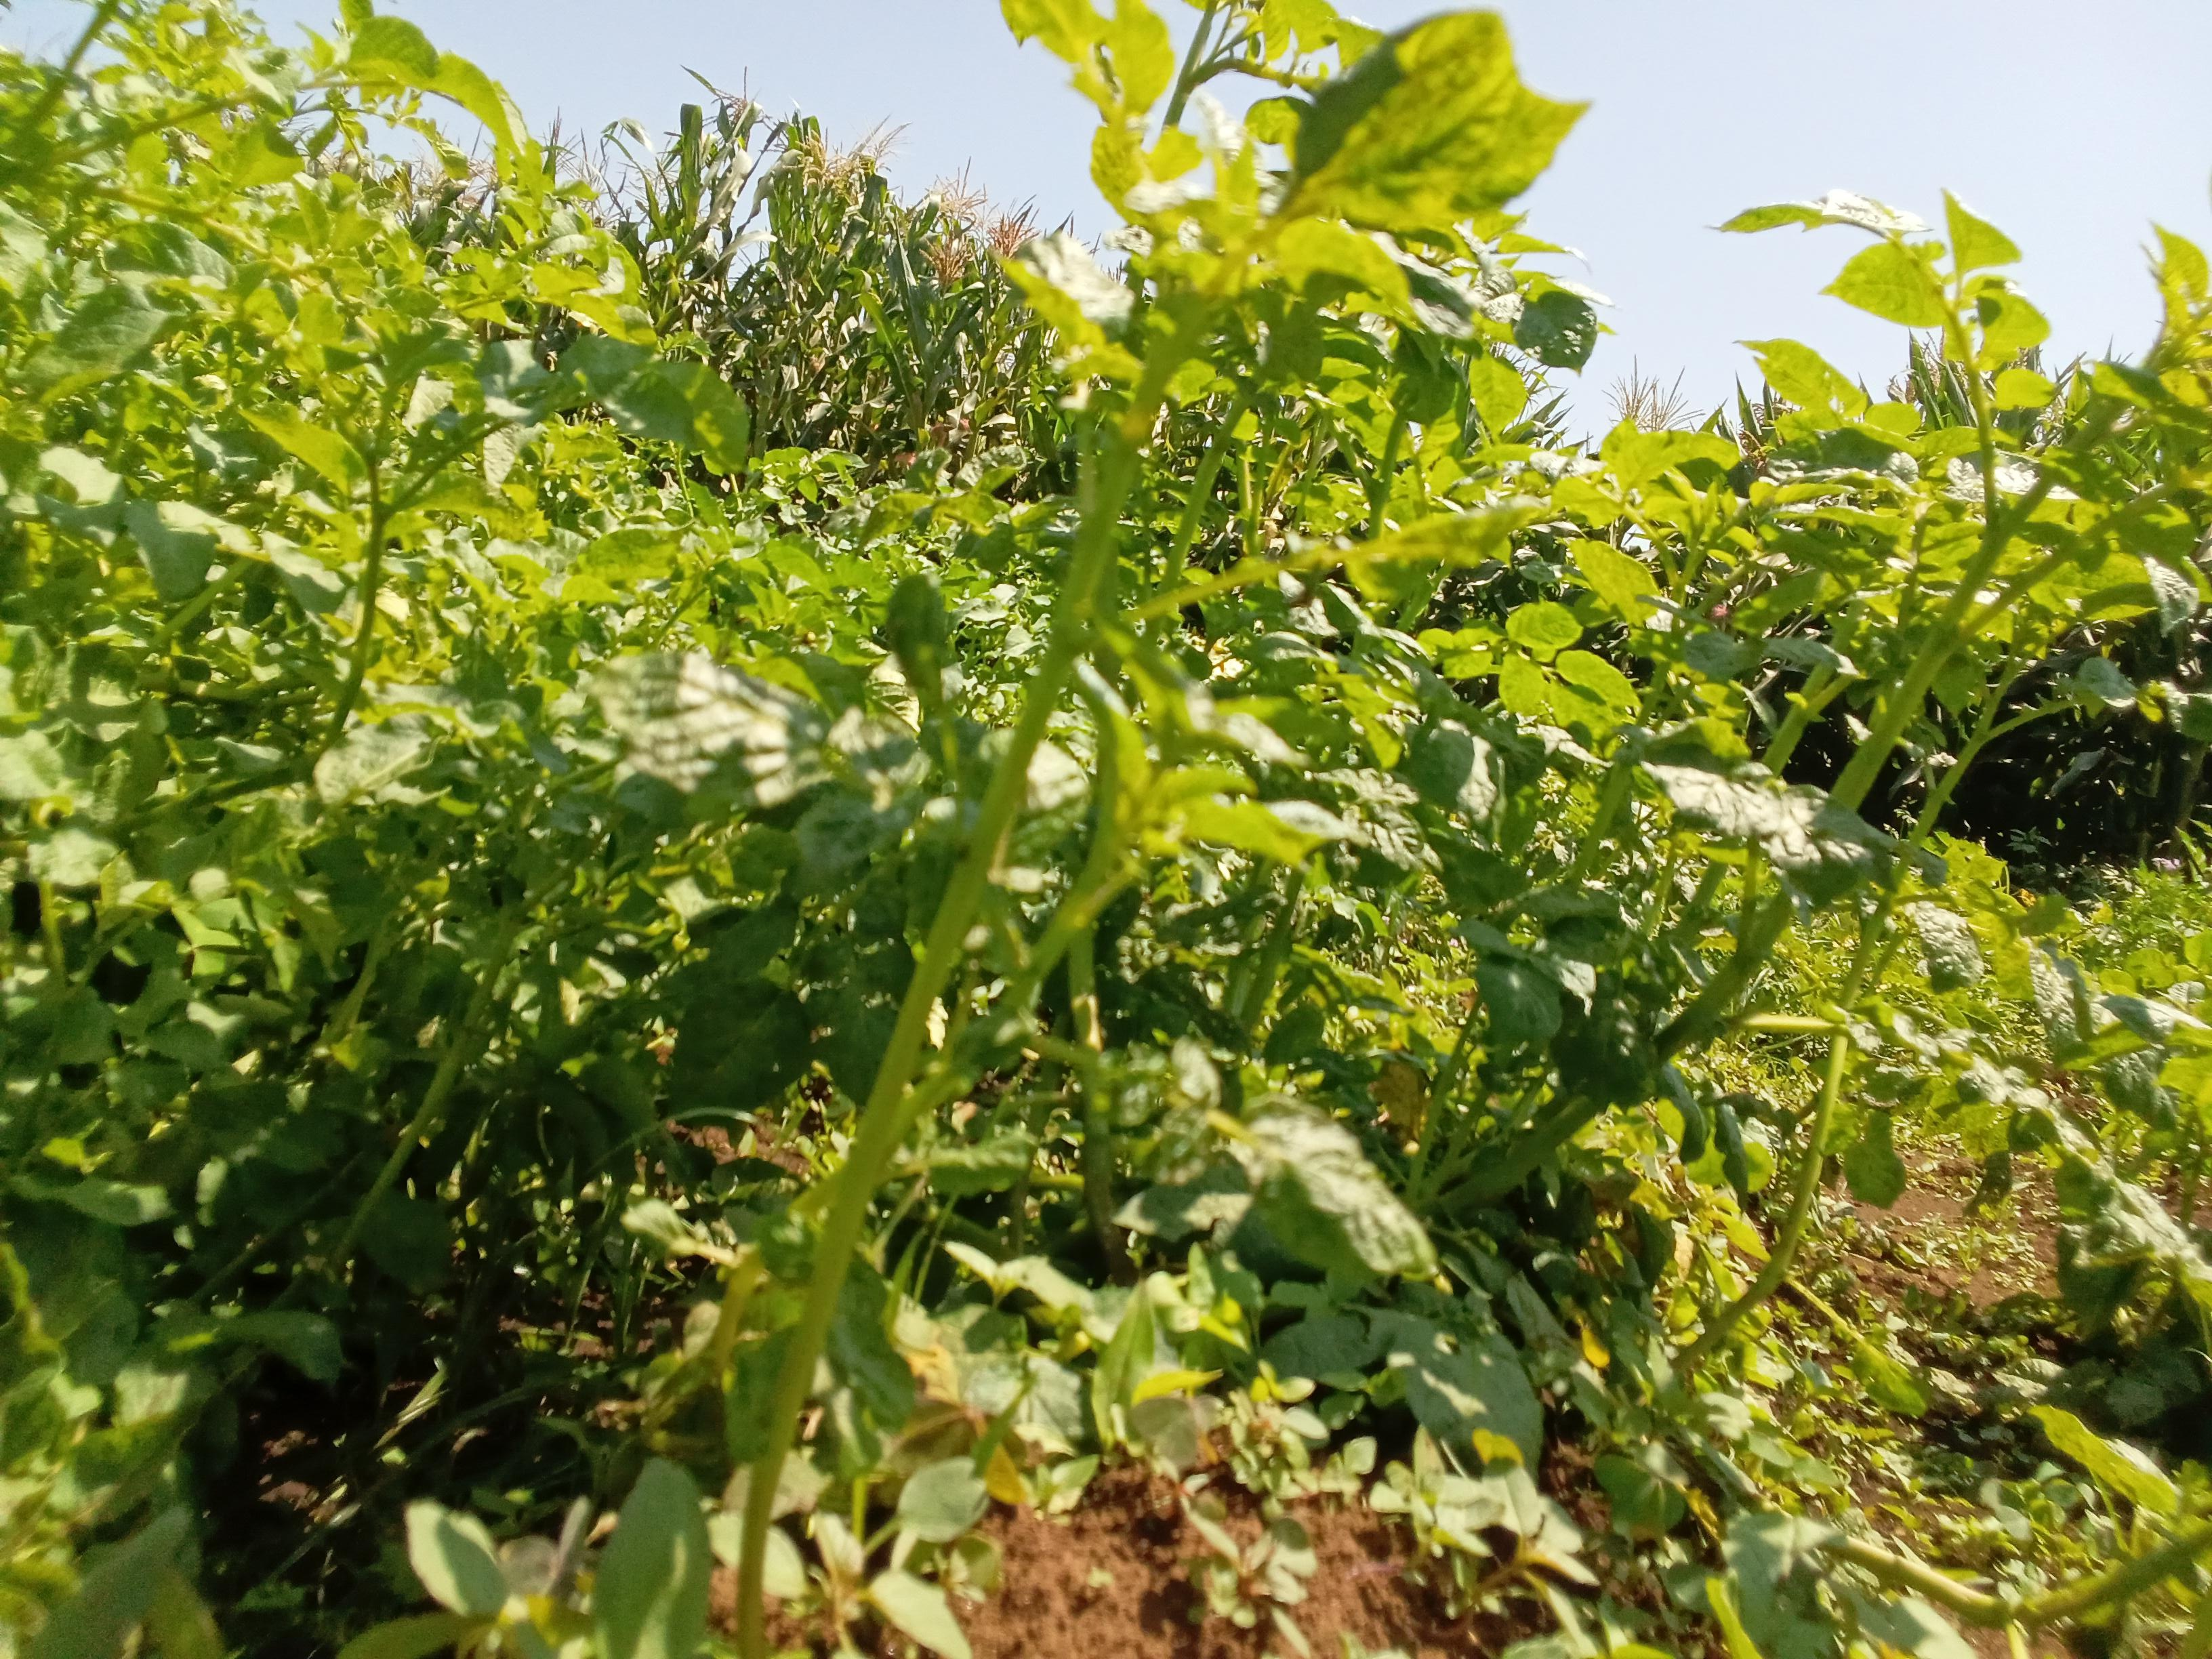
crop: potato
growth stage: flowering
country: Kenya
